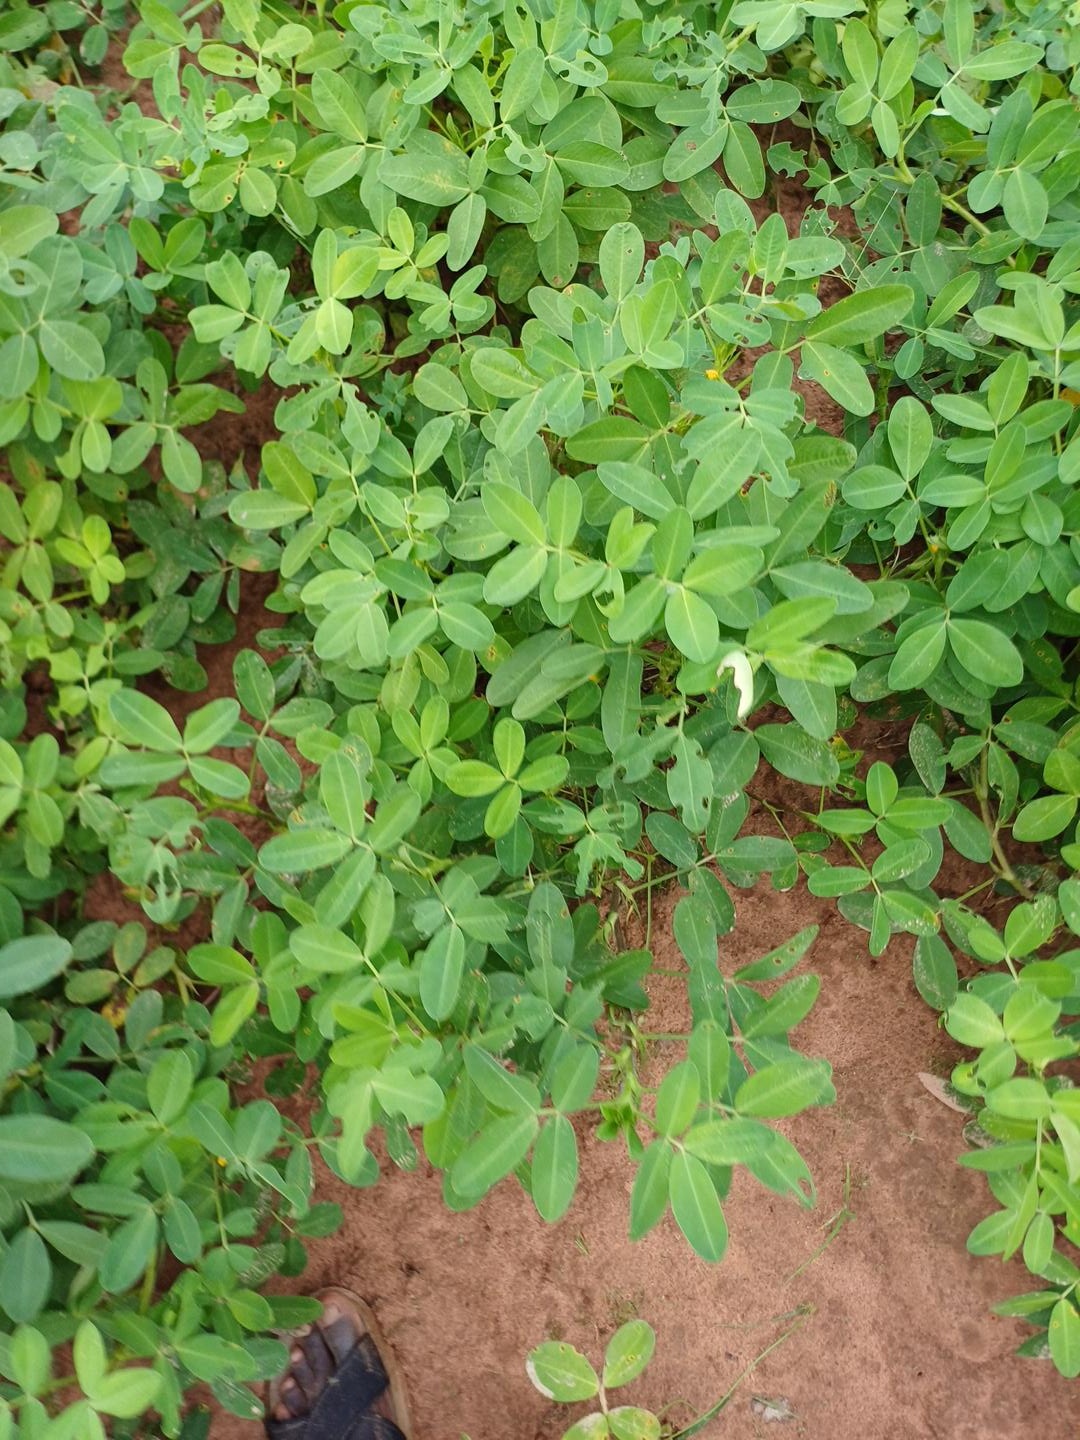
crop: groundnut
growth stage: flowering
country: Senegal
